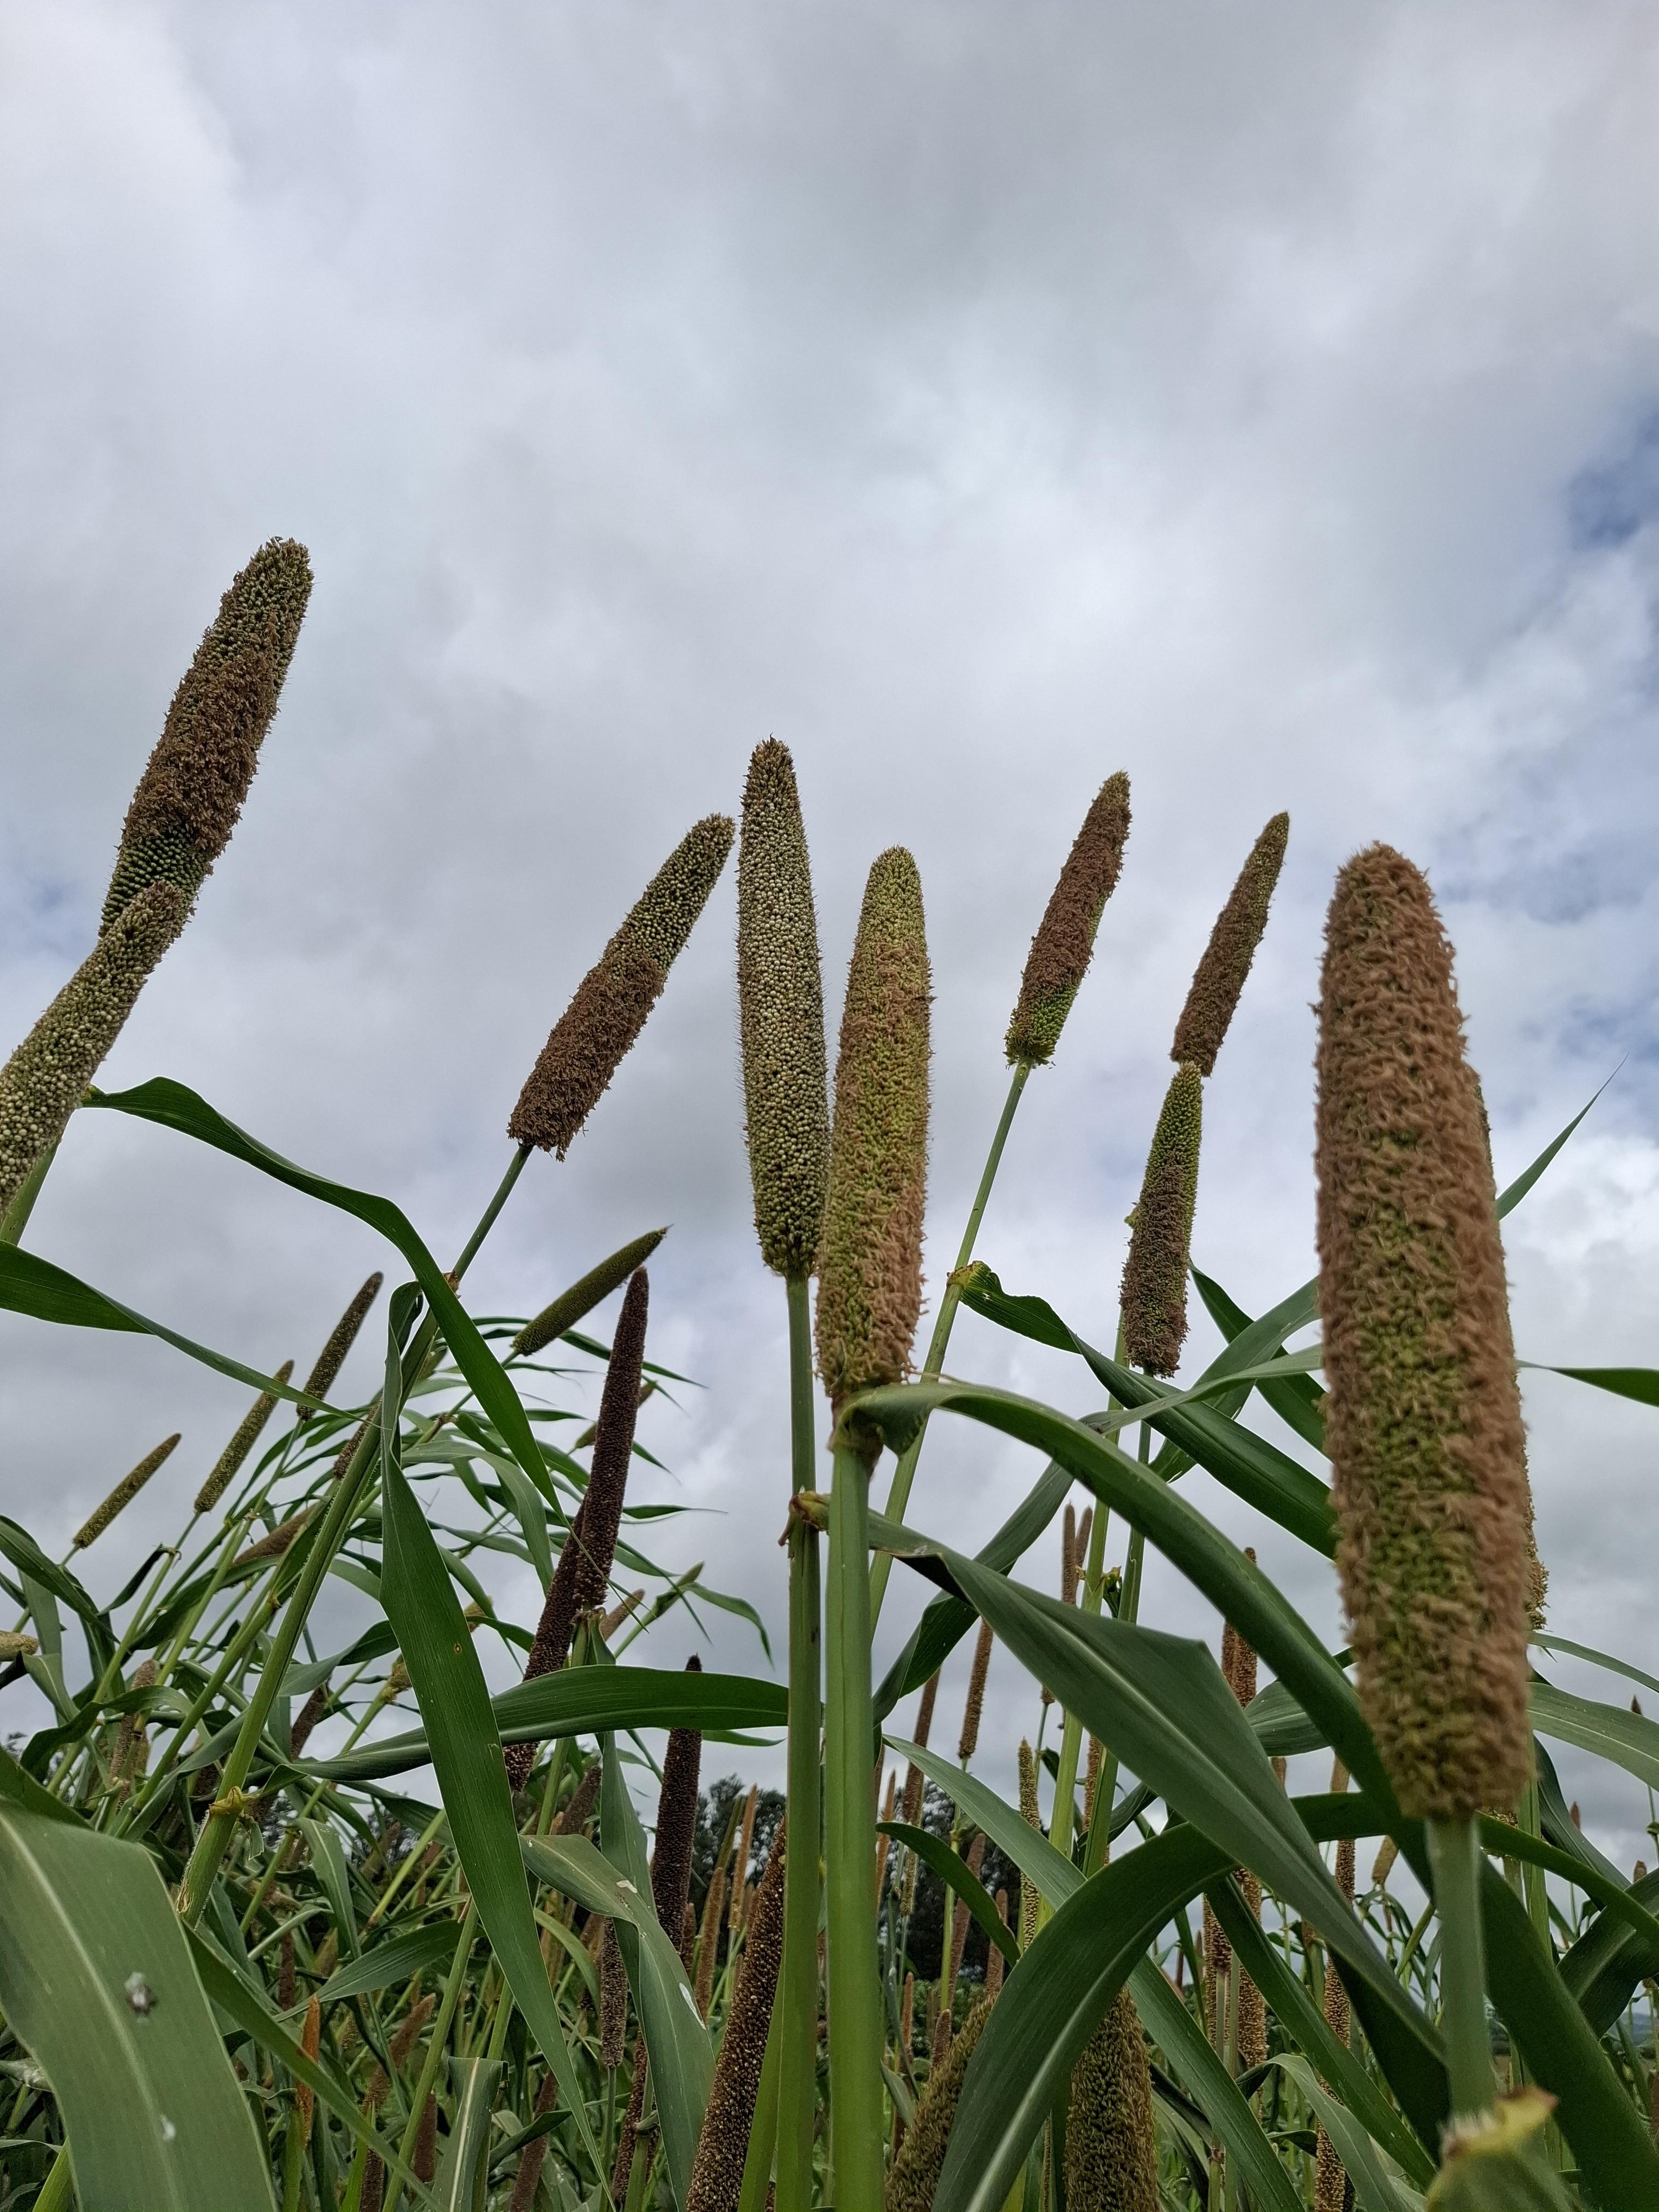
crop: pearl millet
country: Tanzania
